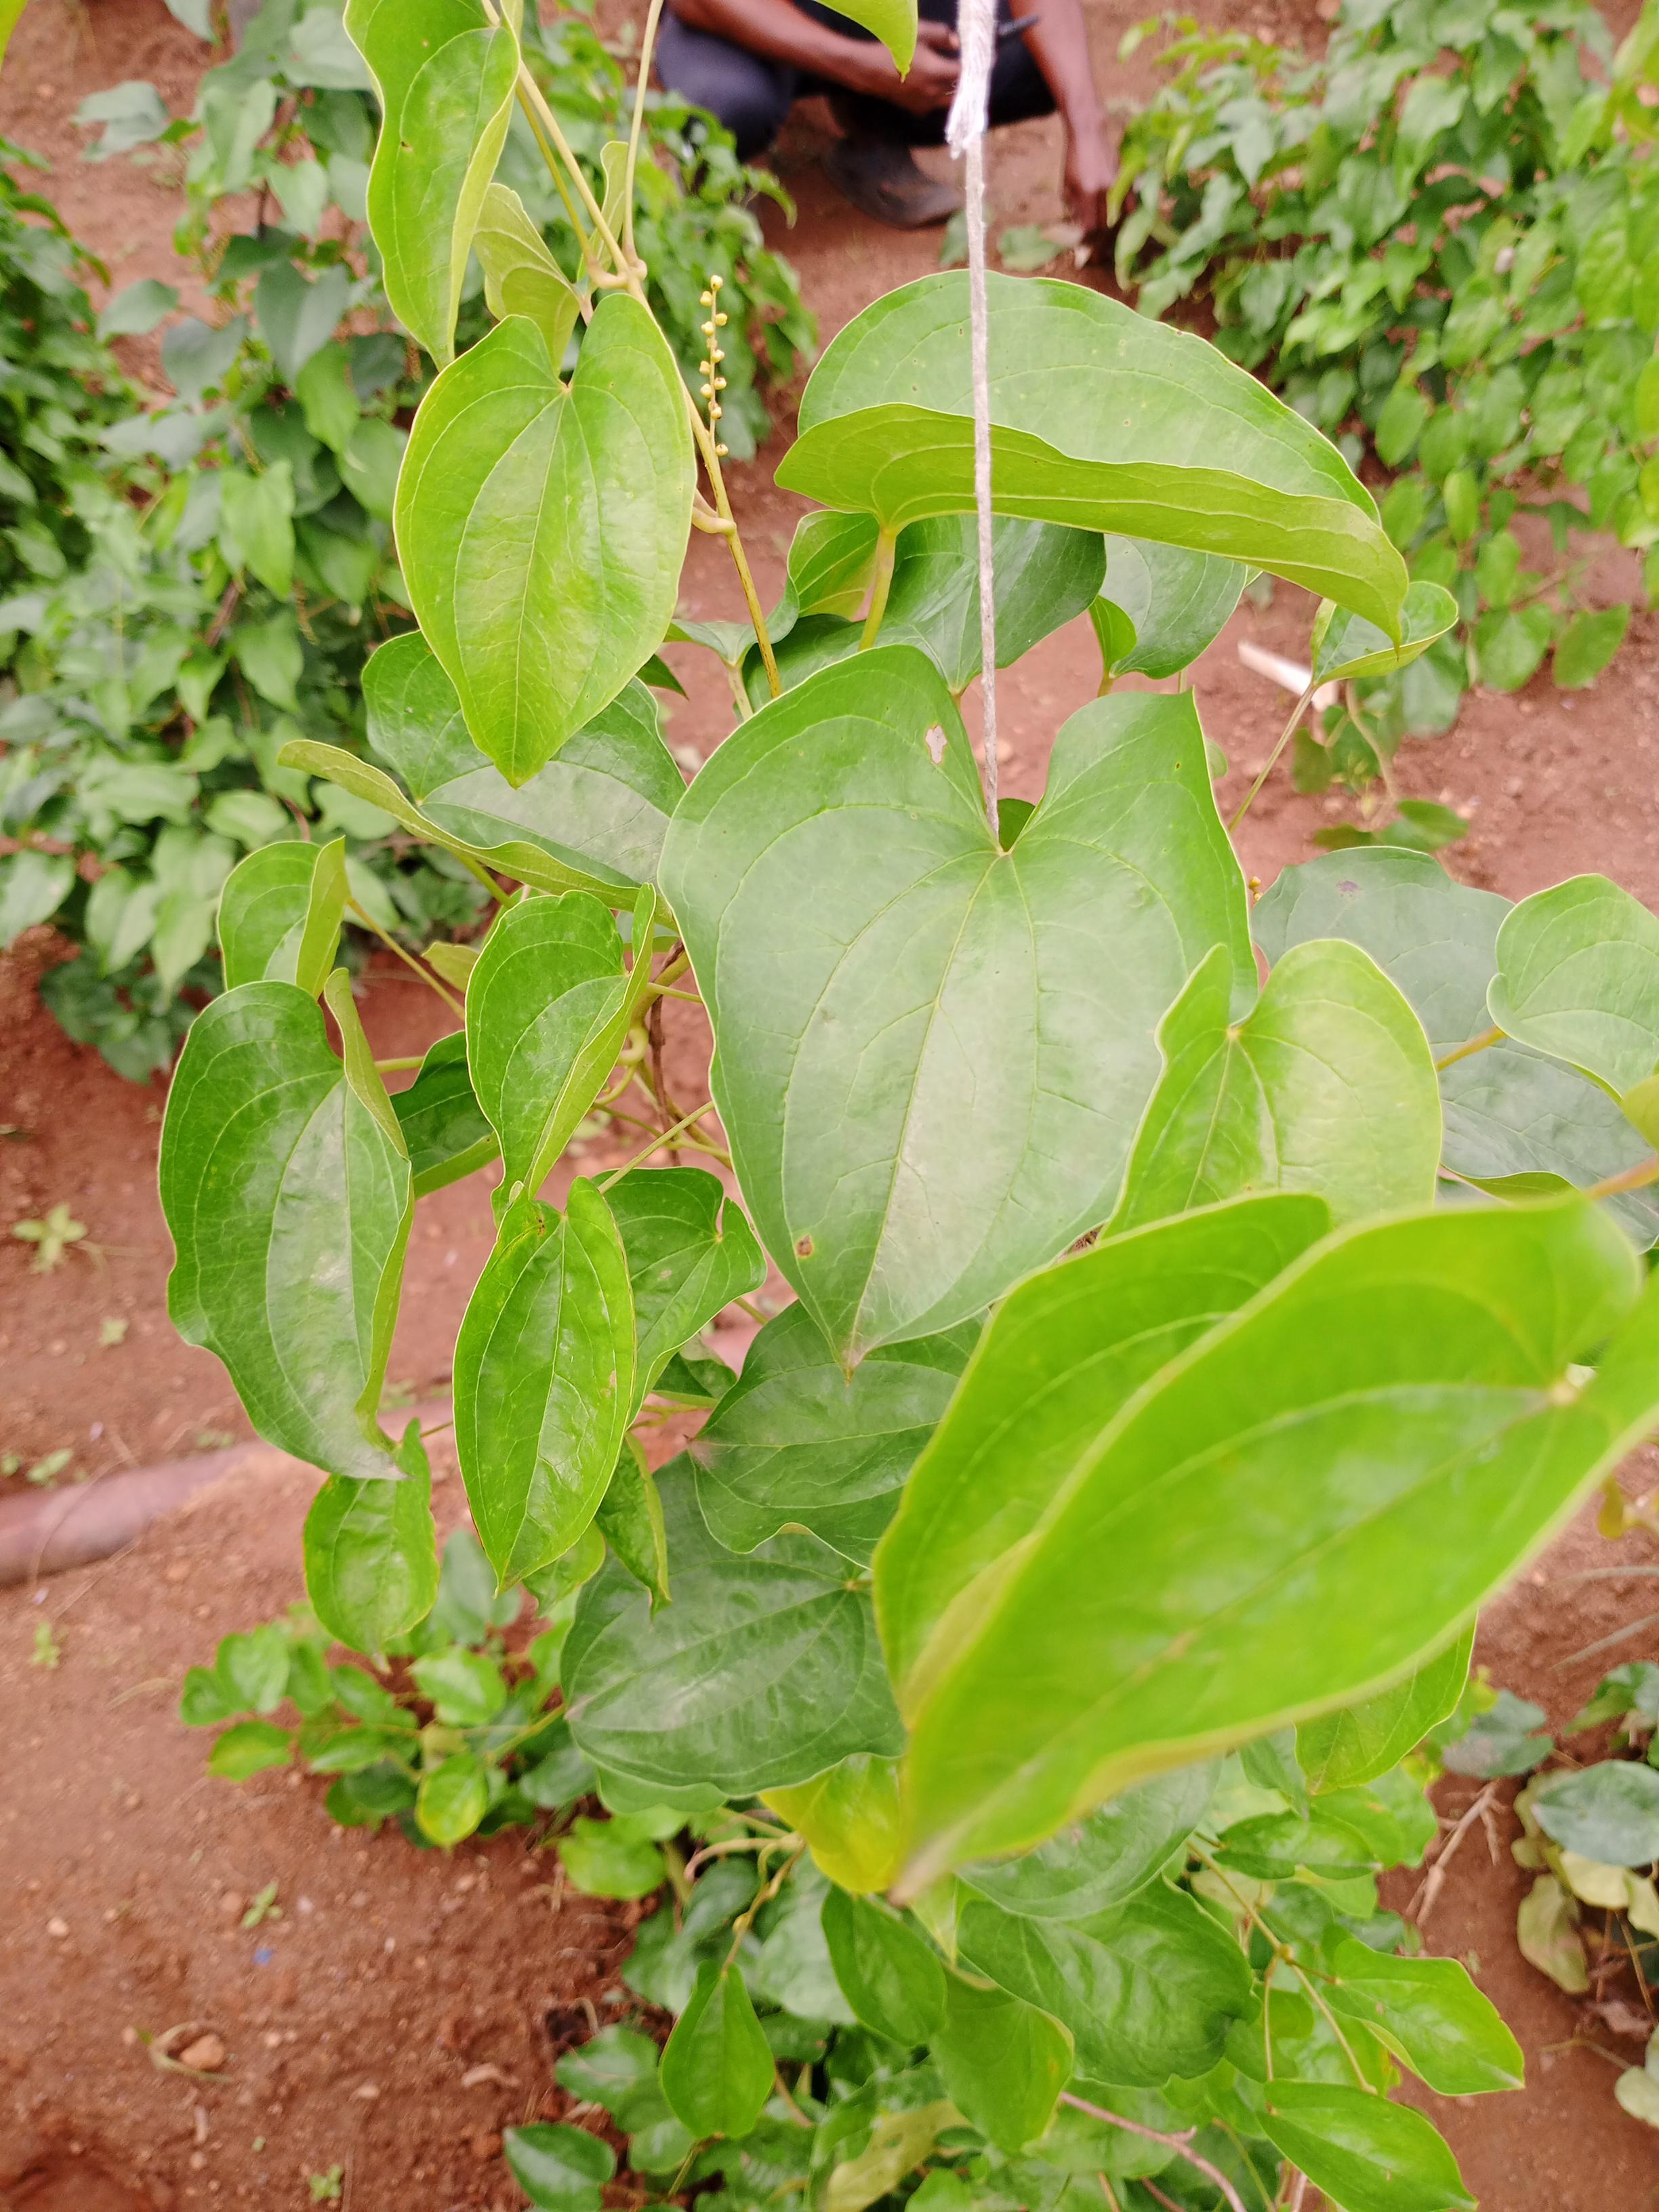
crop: yam
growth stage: vegetative
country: Nigeria
